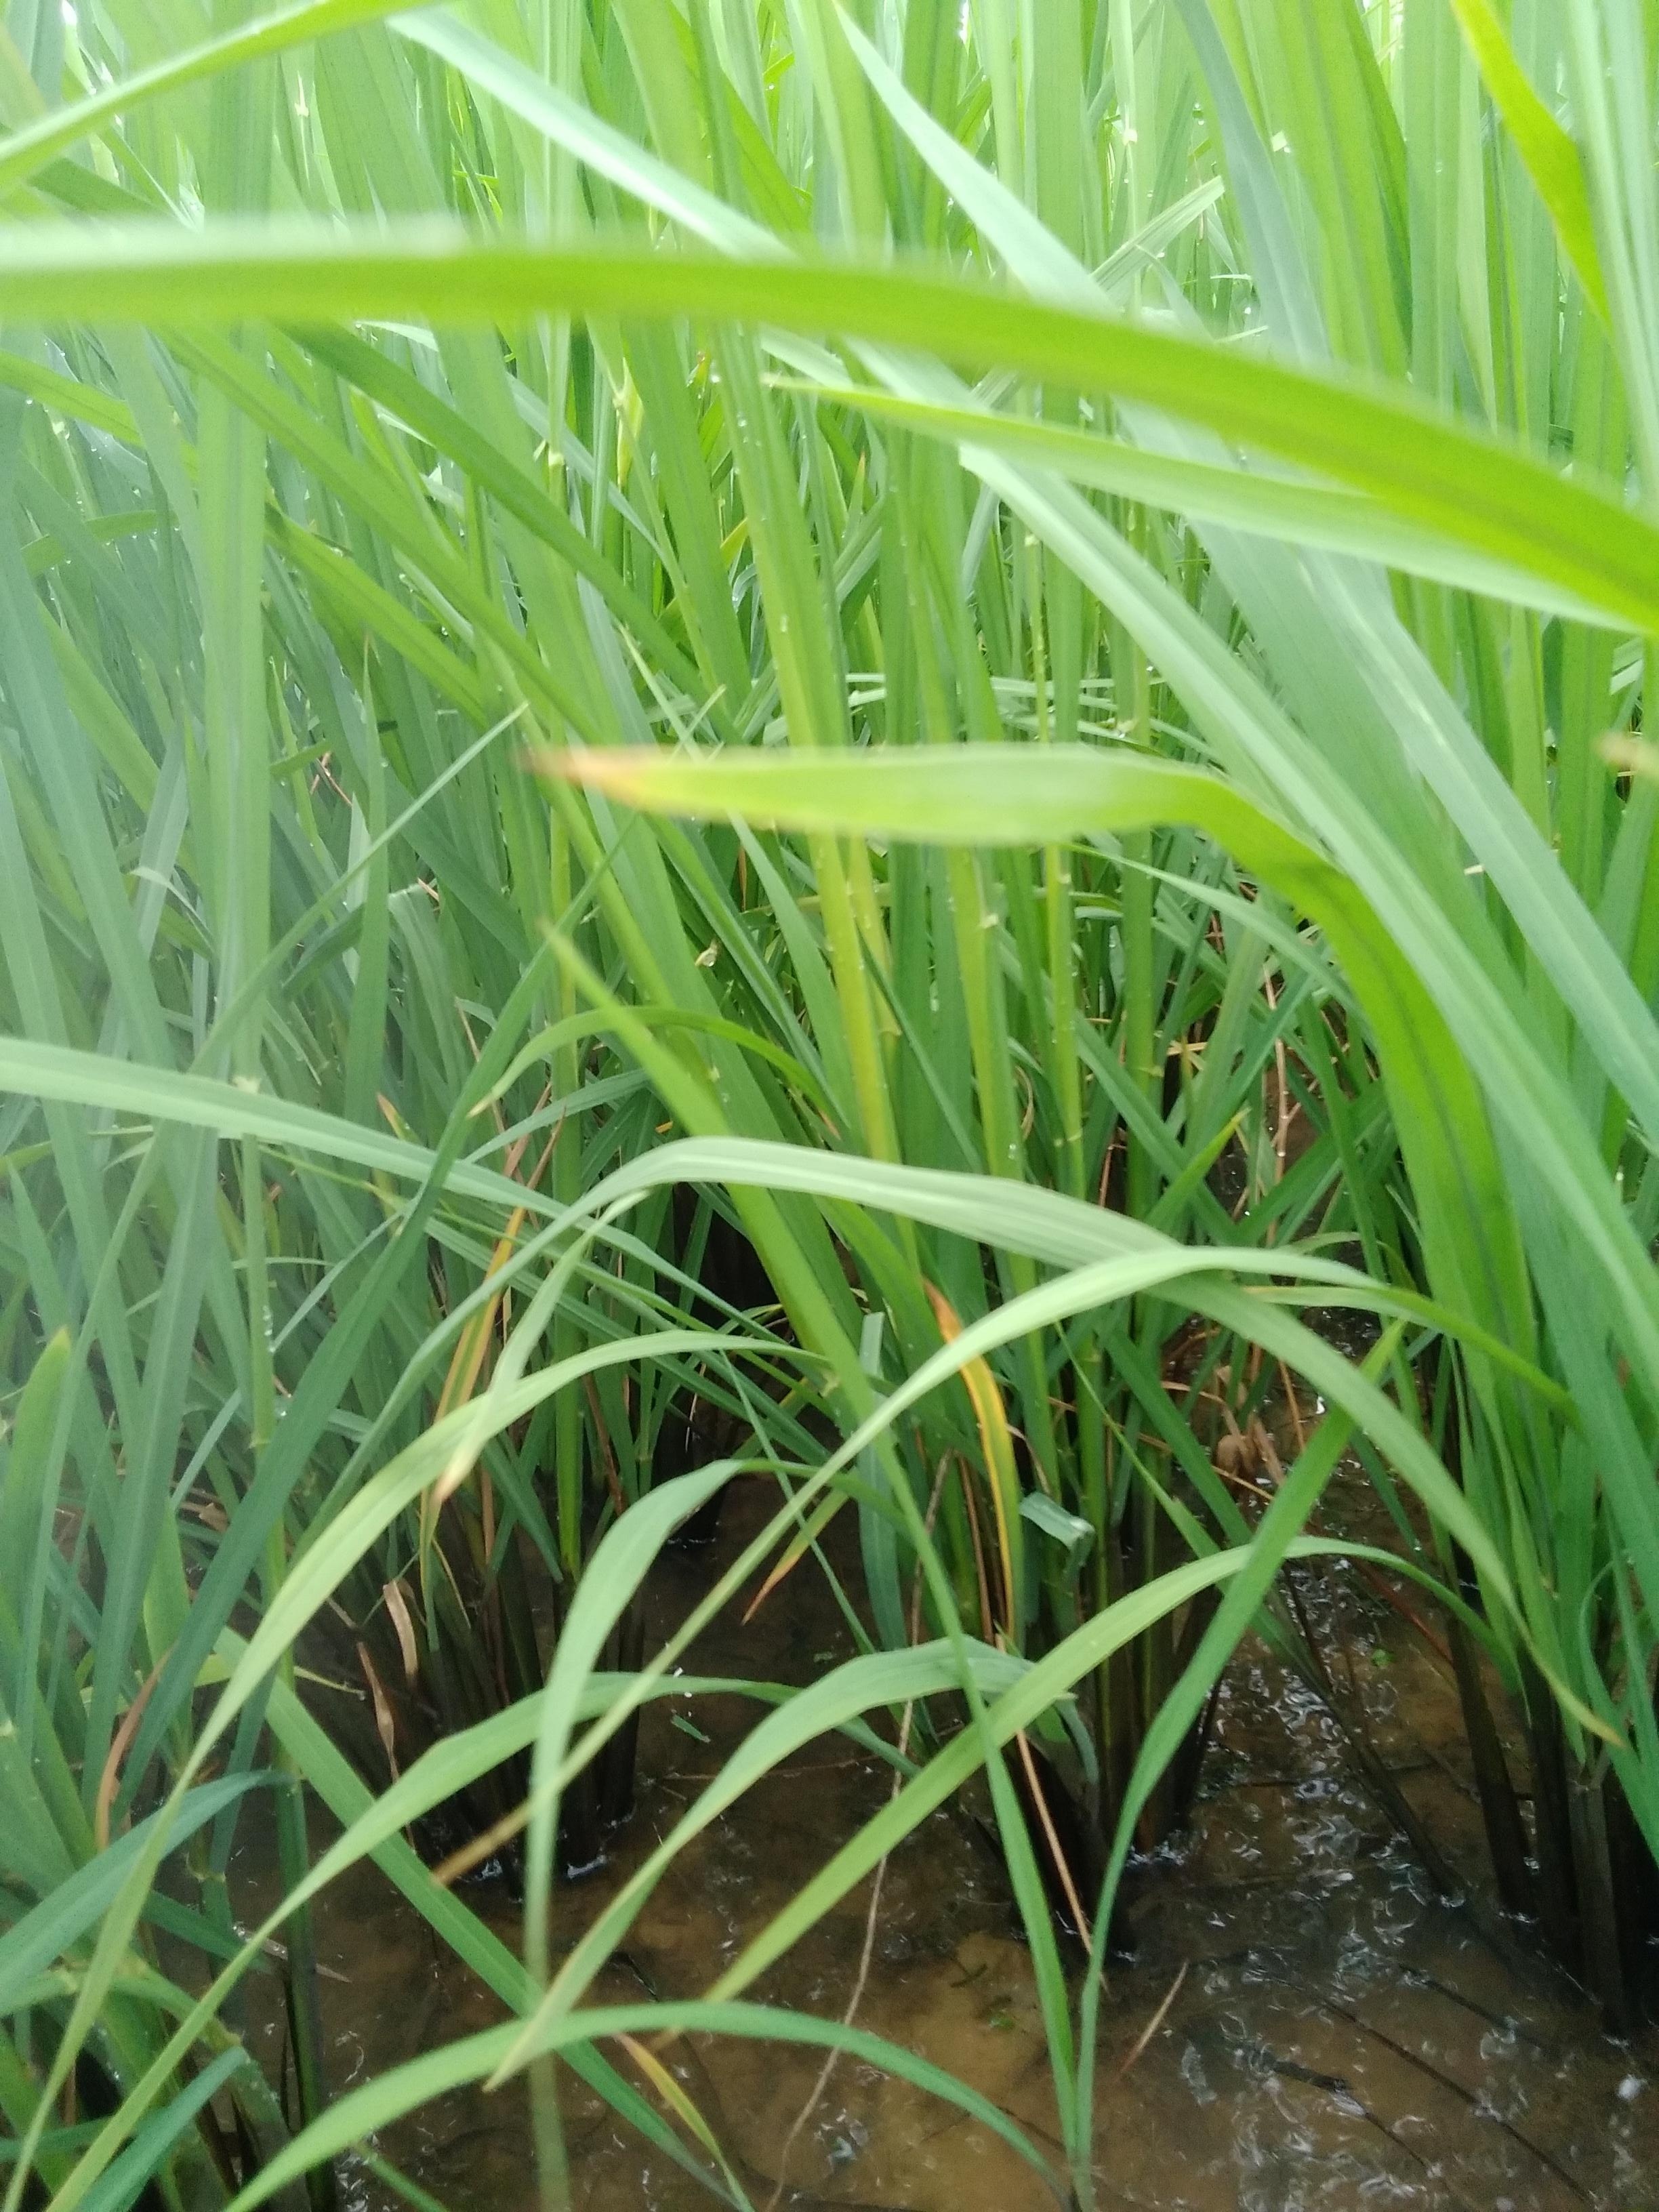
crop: rice
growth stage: booting
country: Nigeria
